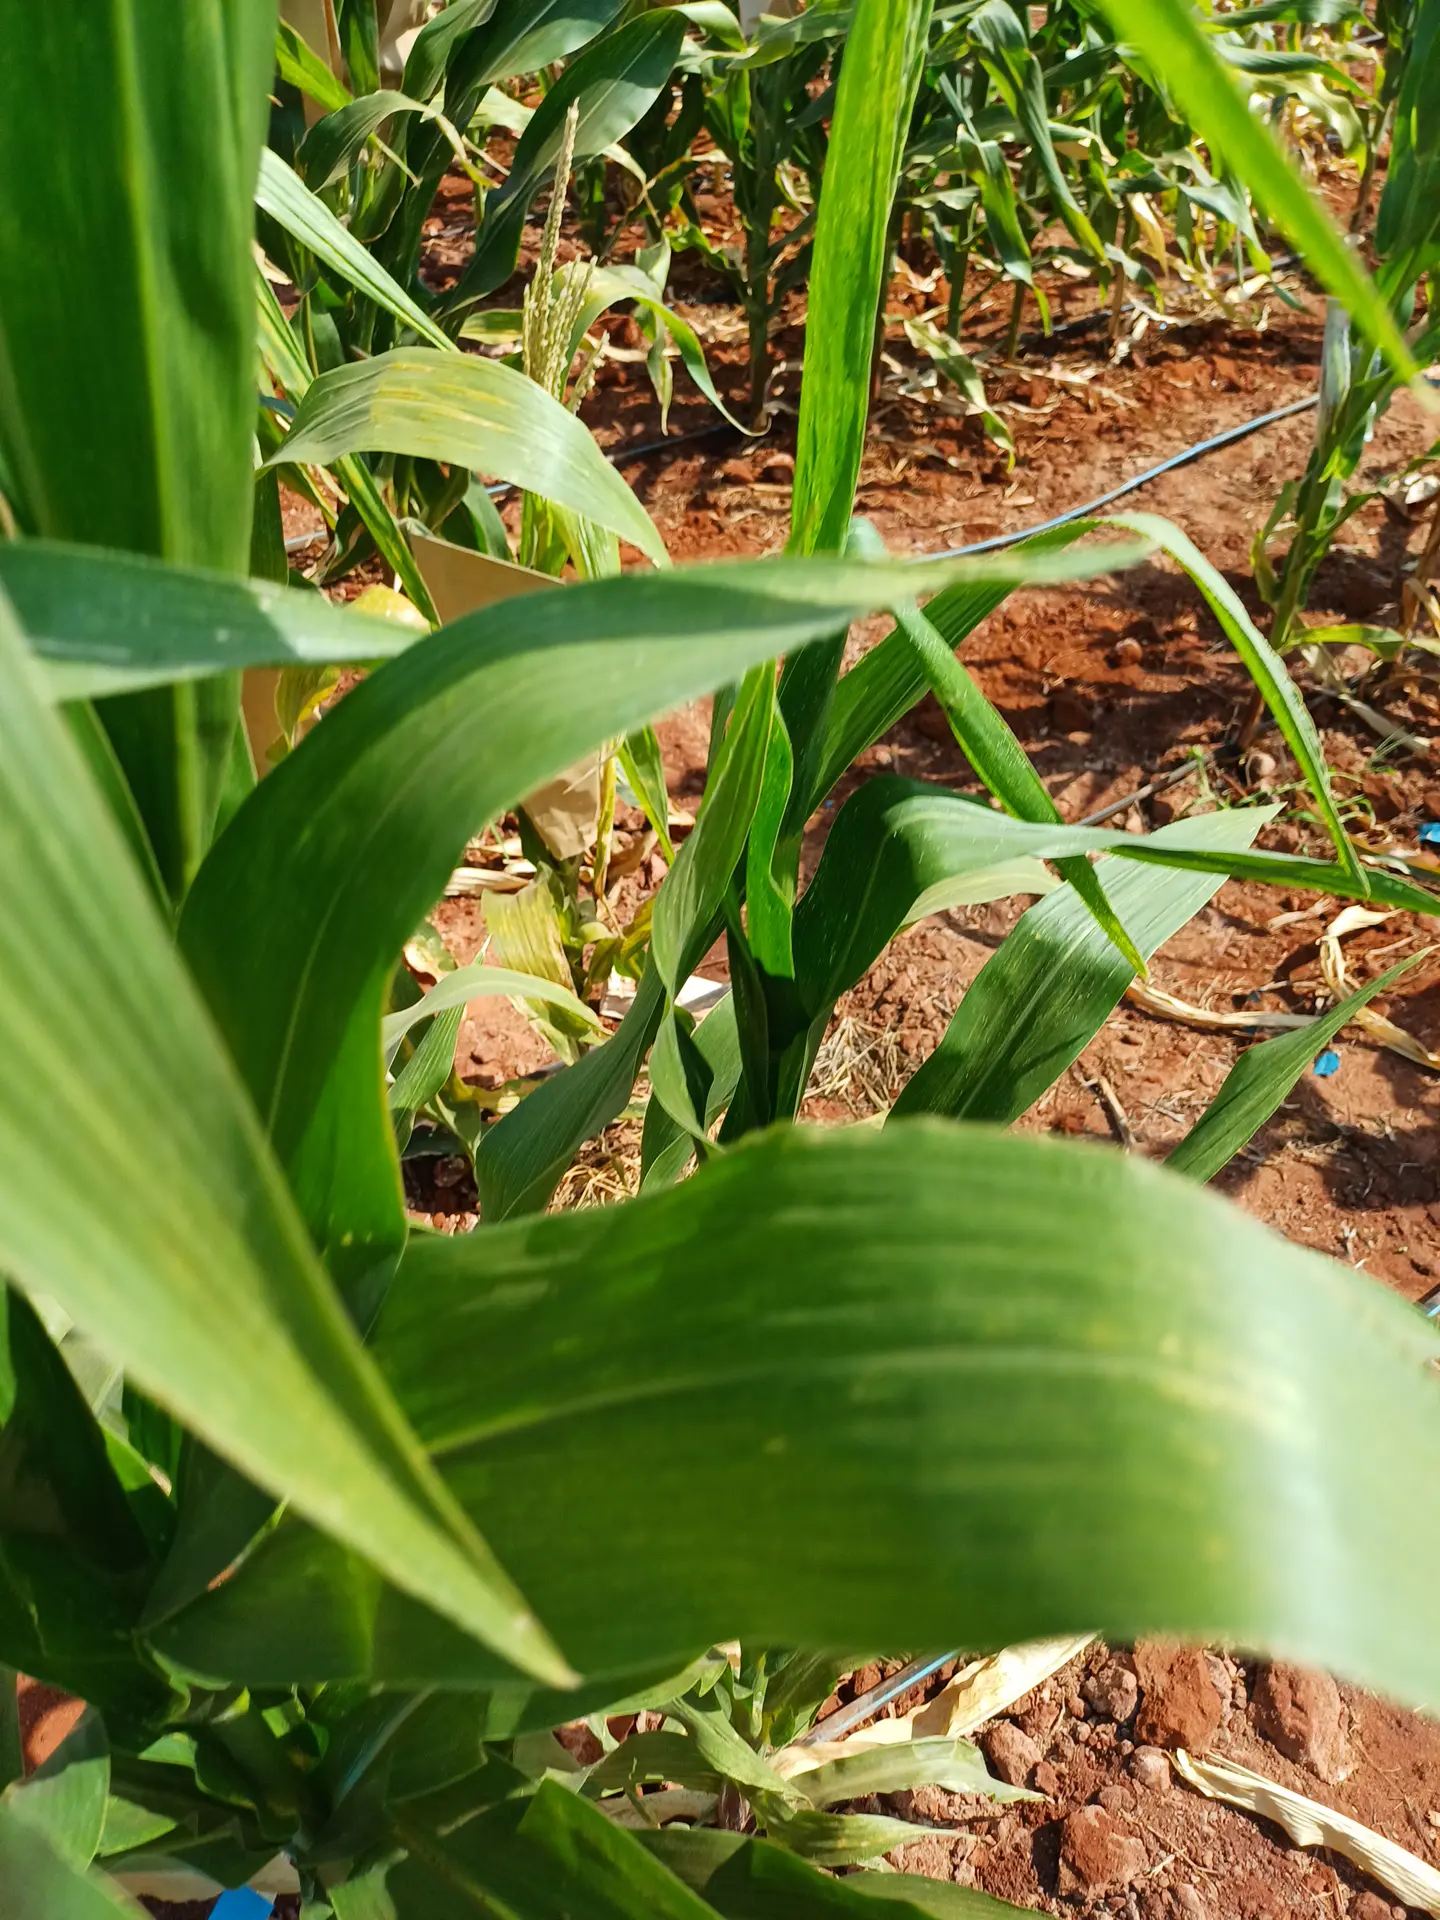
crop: maize
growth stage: vegetative
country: Kenya
